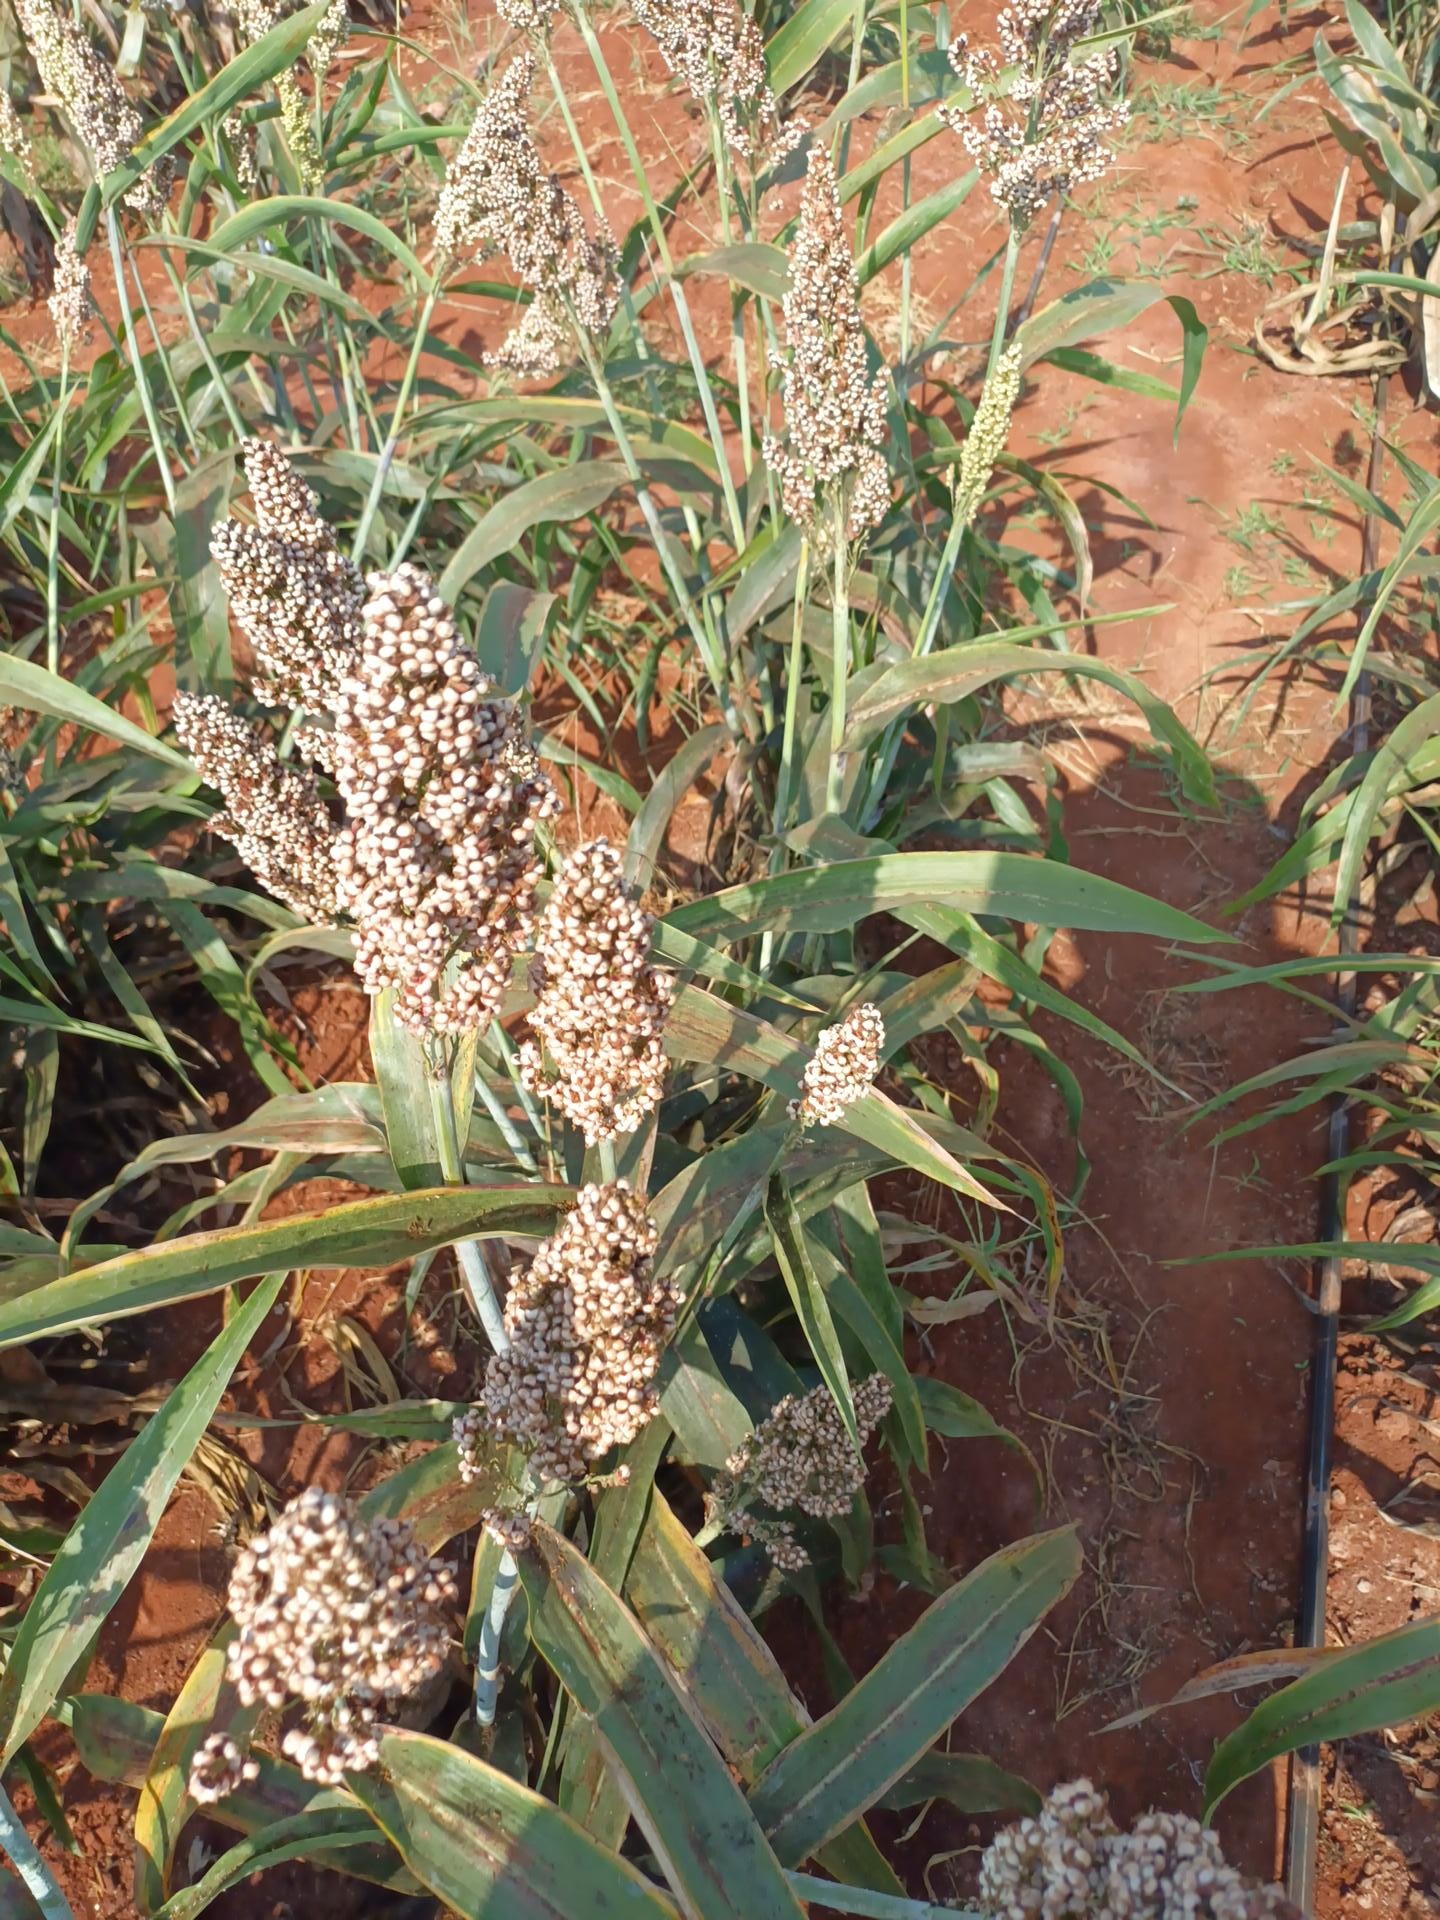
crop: sorghum
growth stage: maturity
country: Kenya
